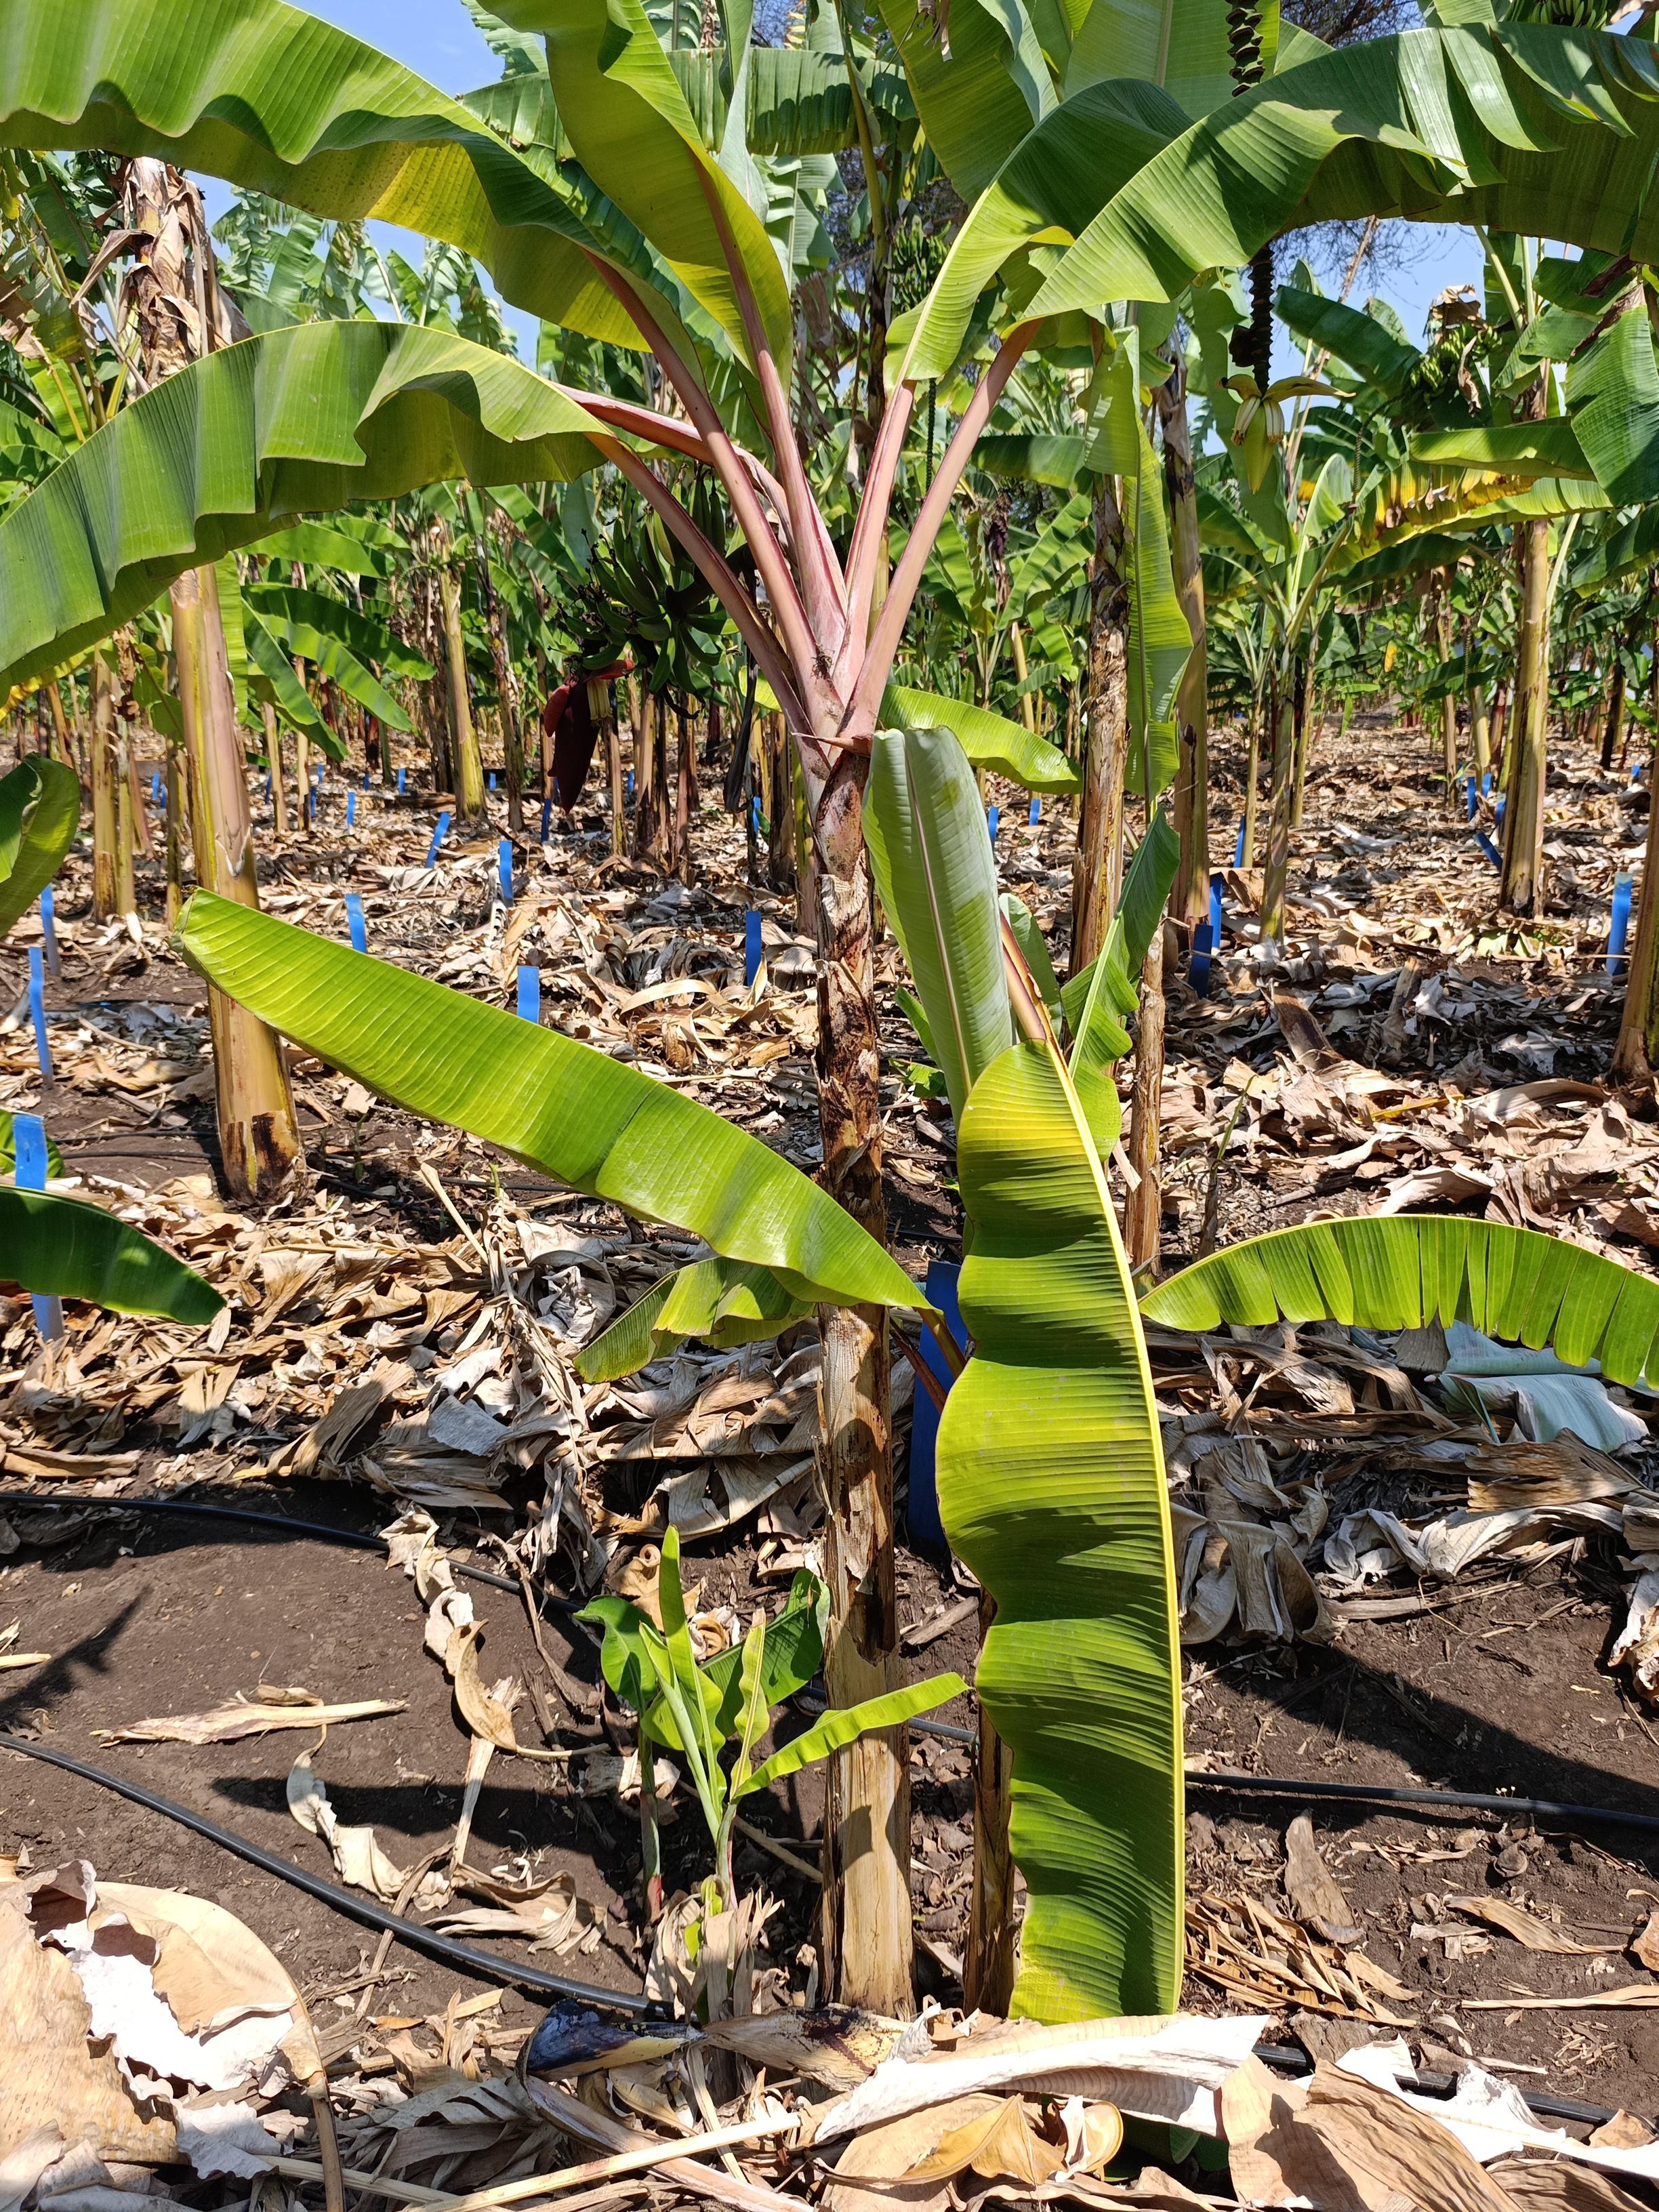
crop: banana
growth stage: development fruit
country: Tanzania
